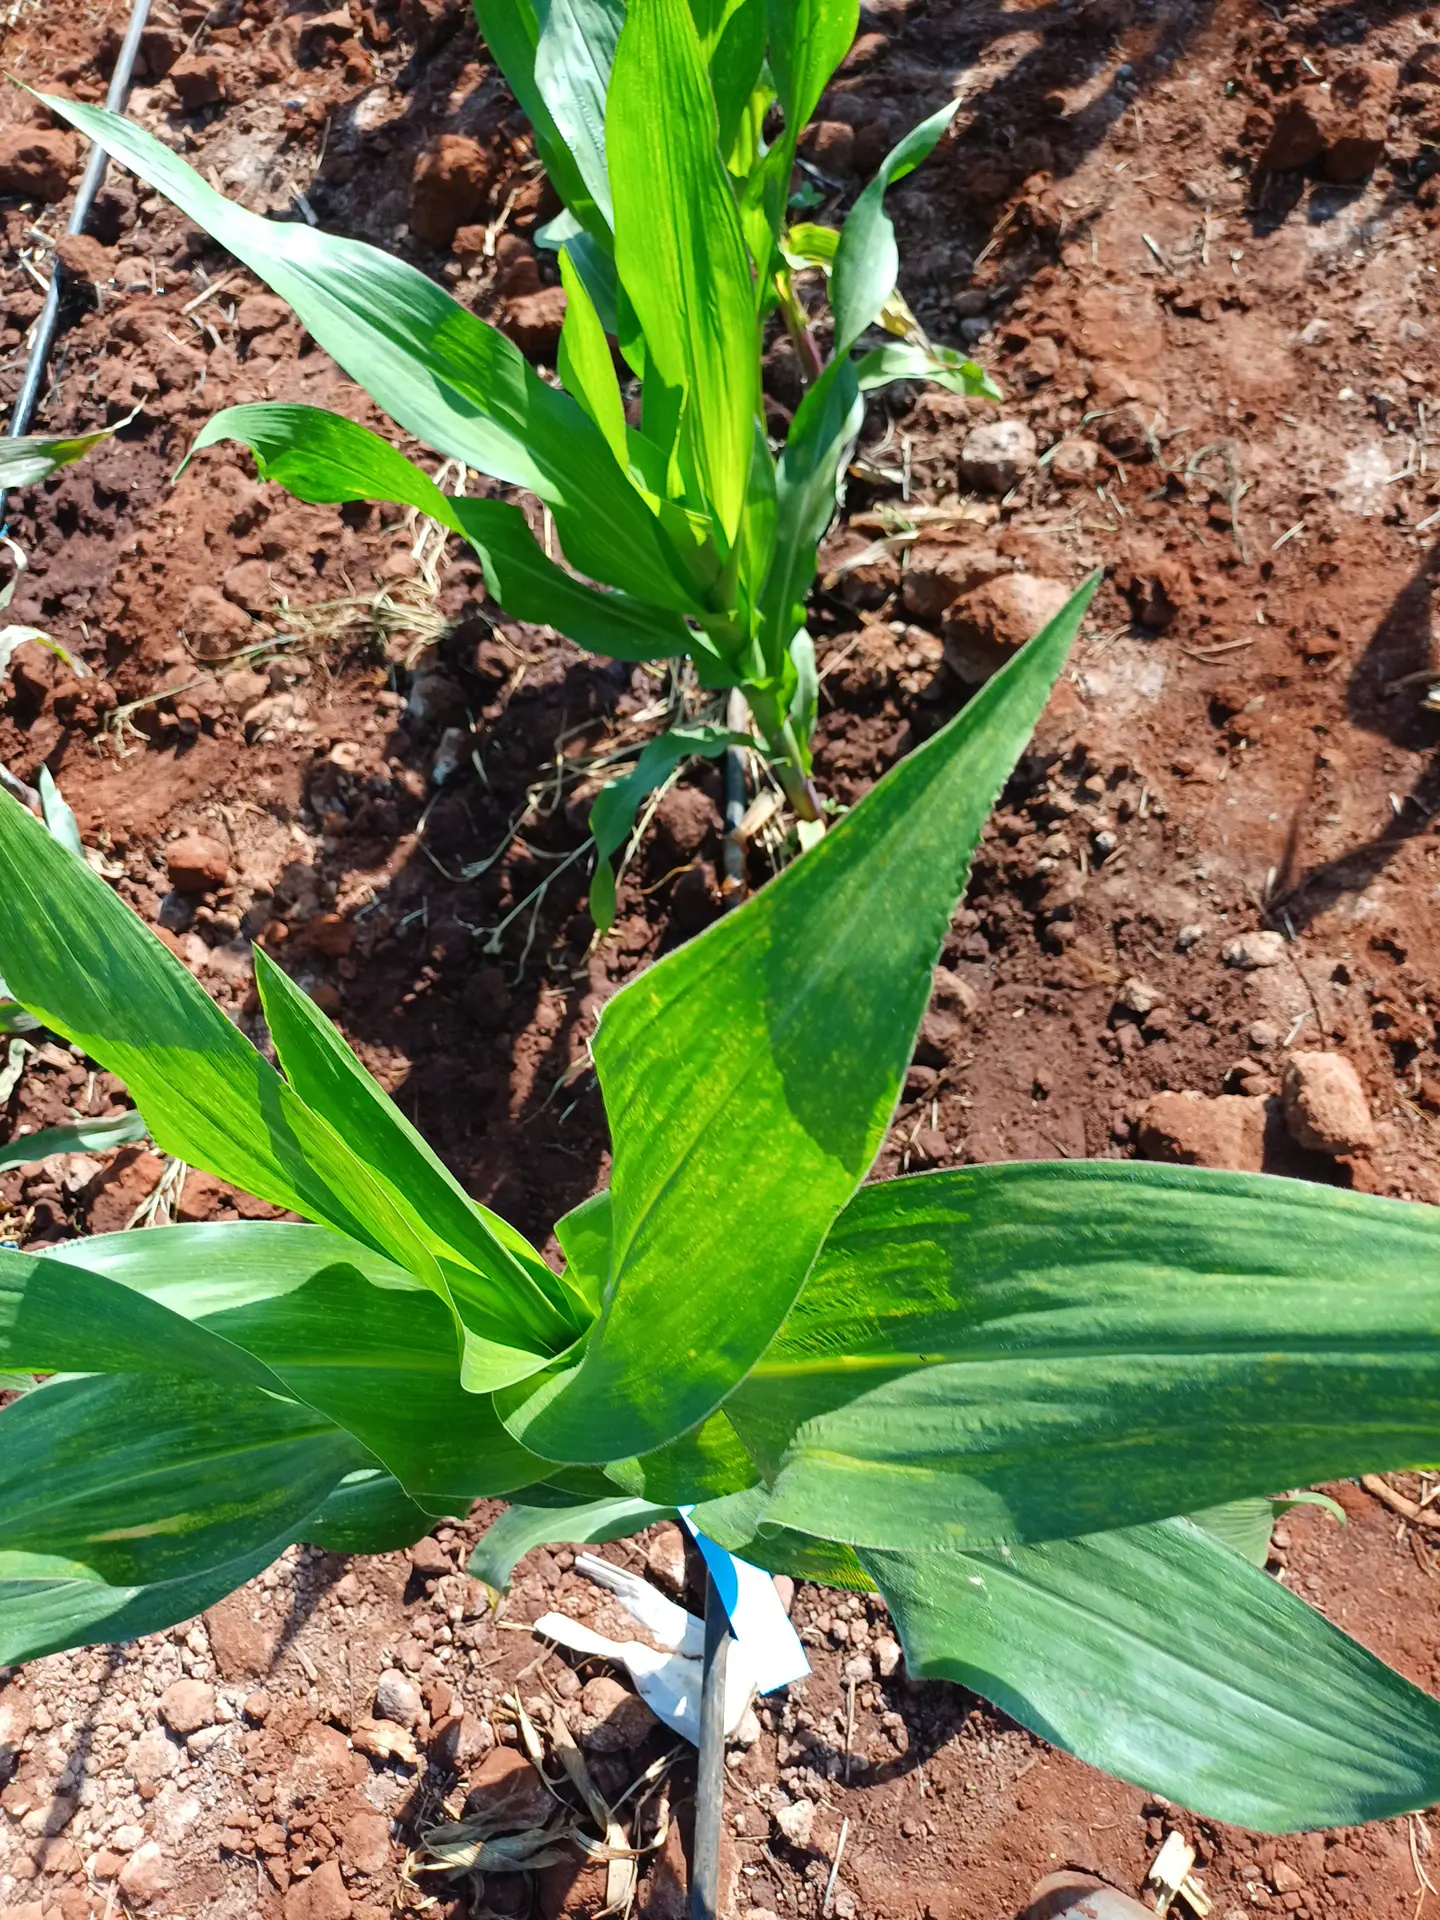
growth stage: vegetative
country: Kenya
